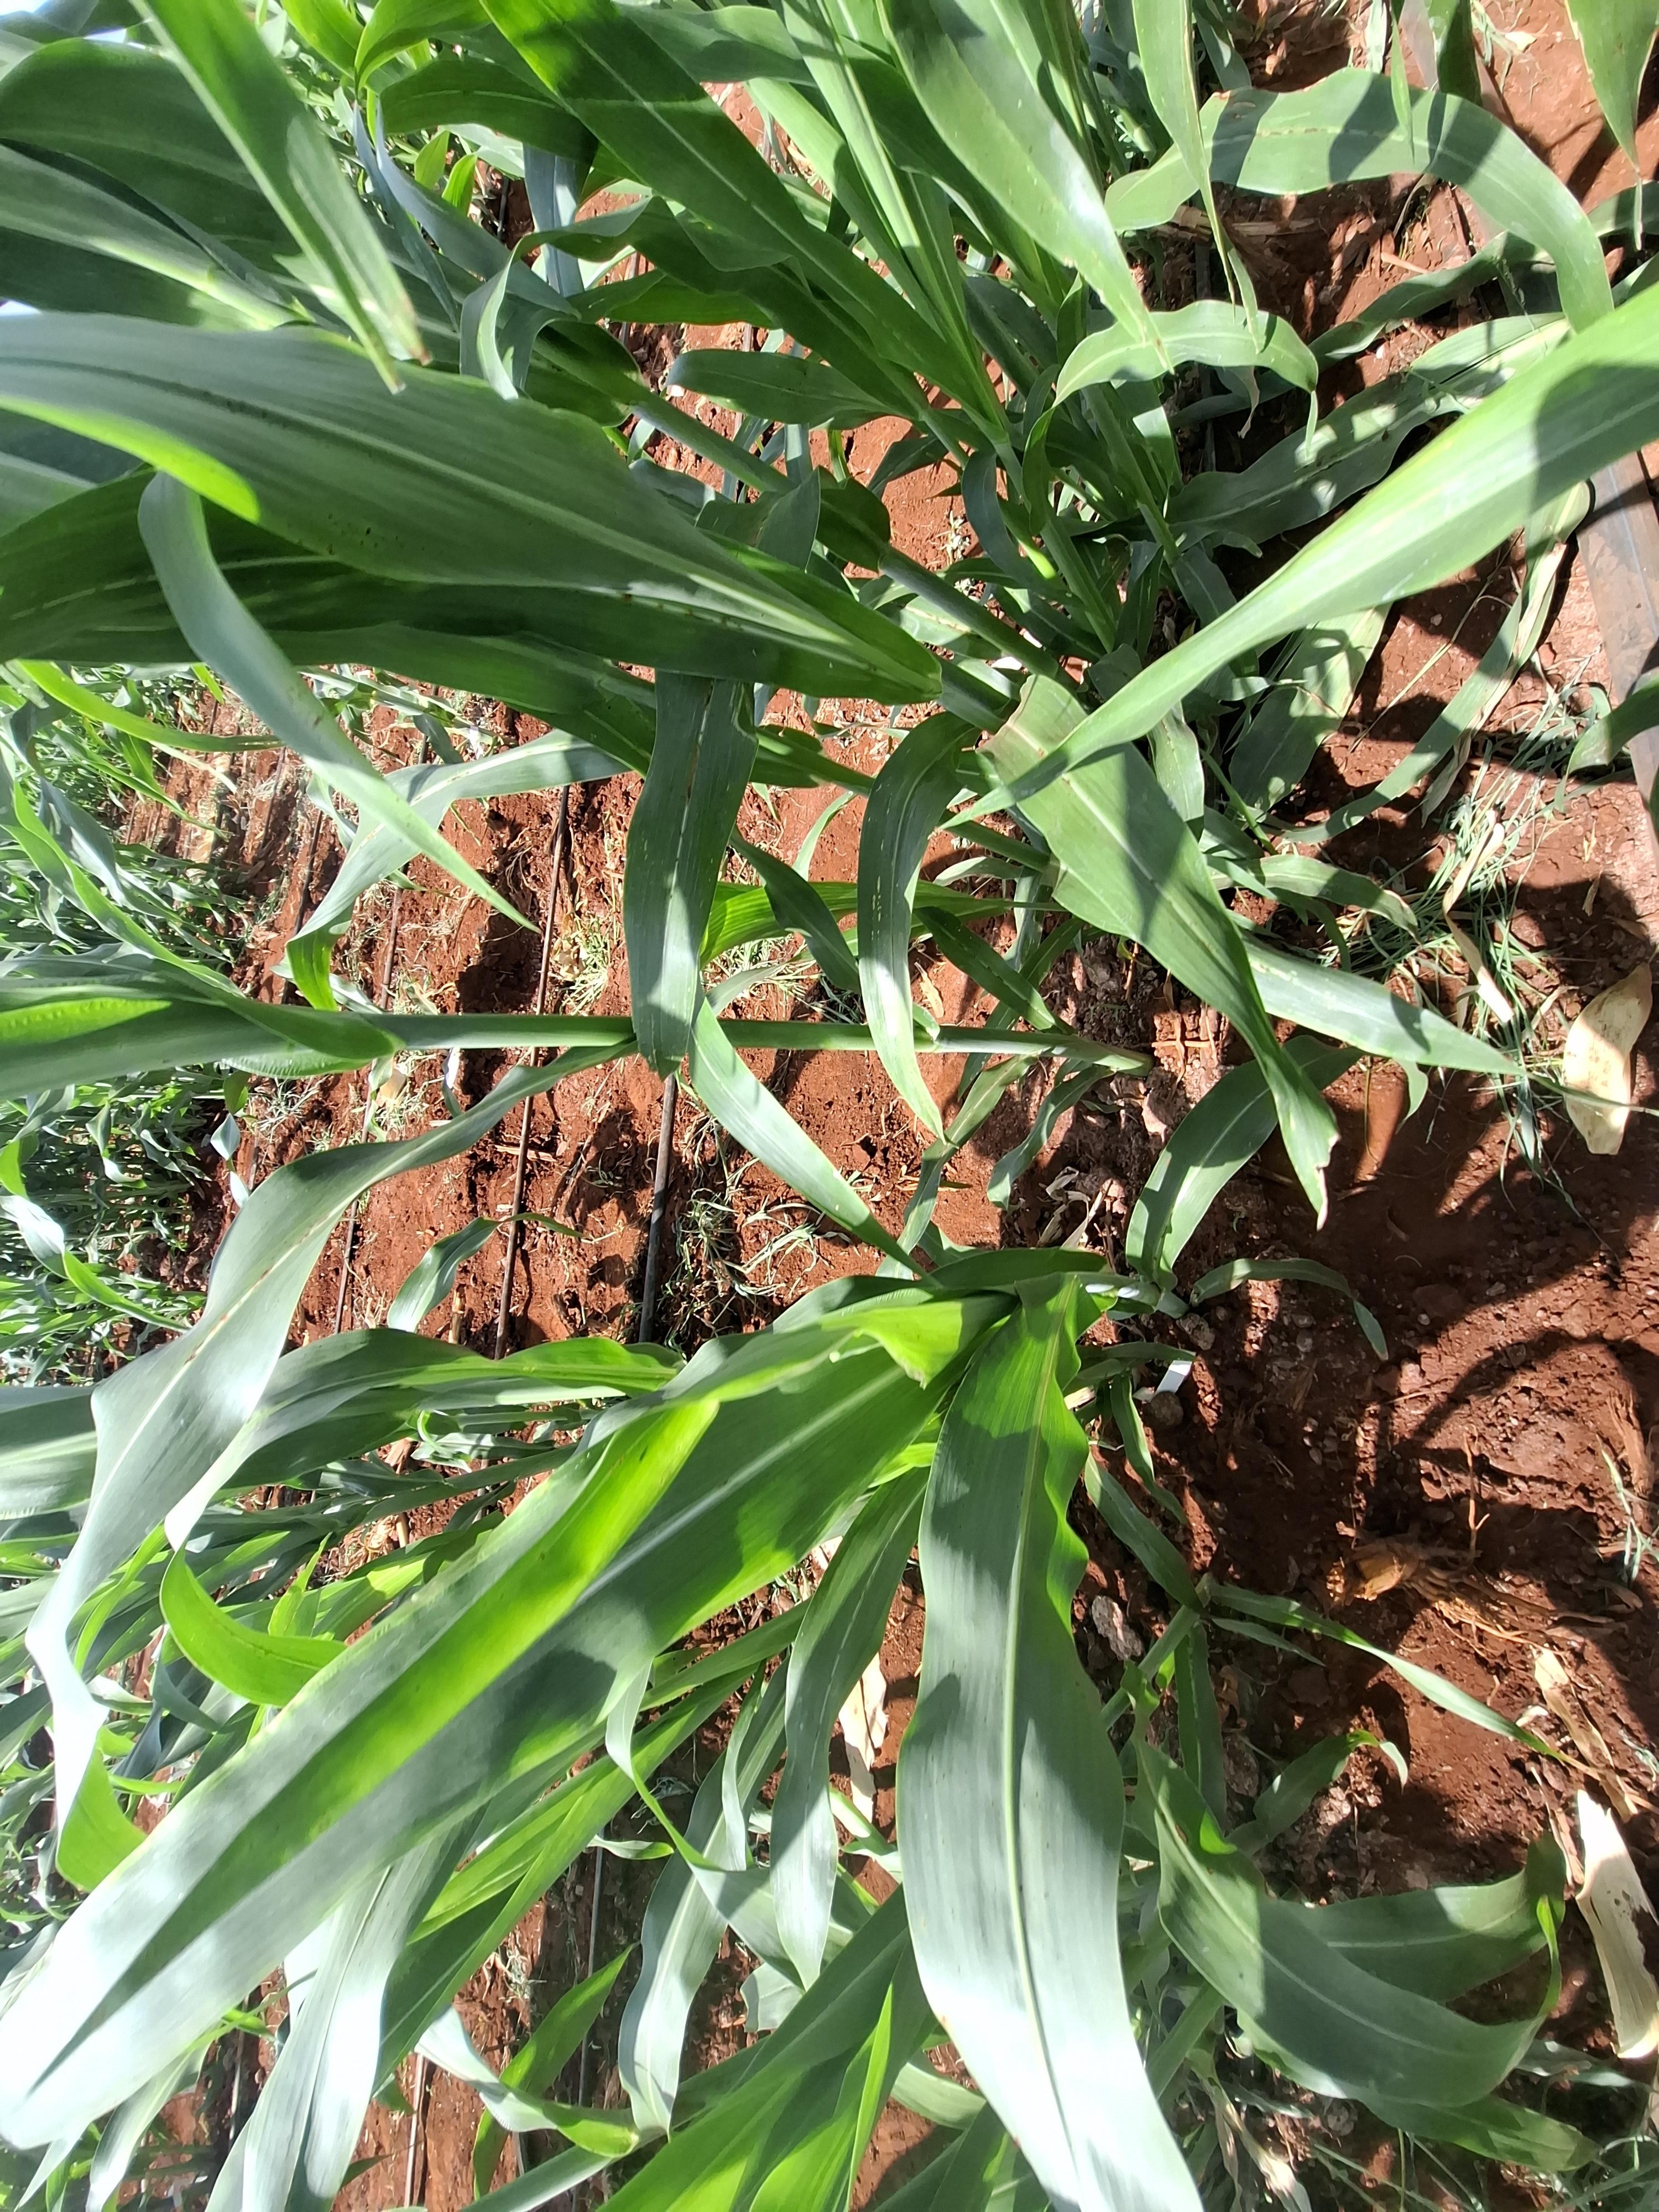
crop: sorghum
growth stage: vegetative
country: Kenya
